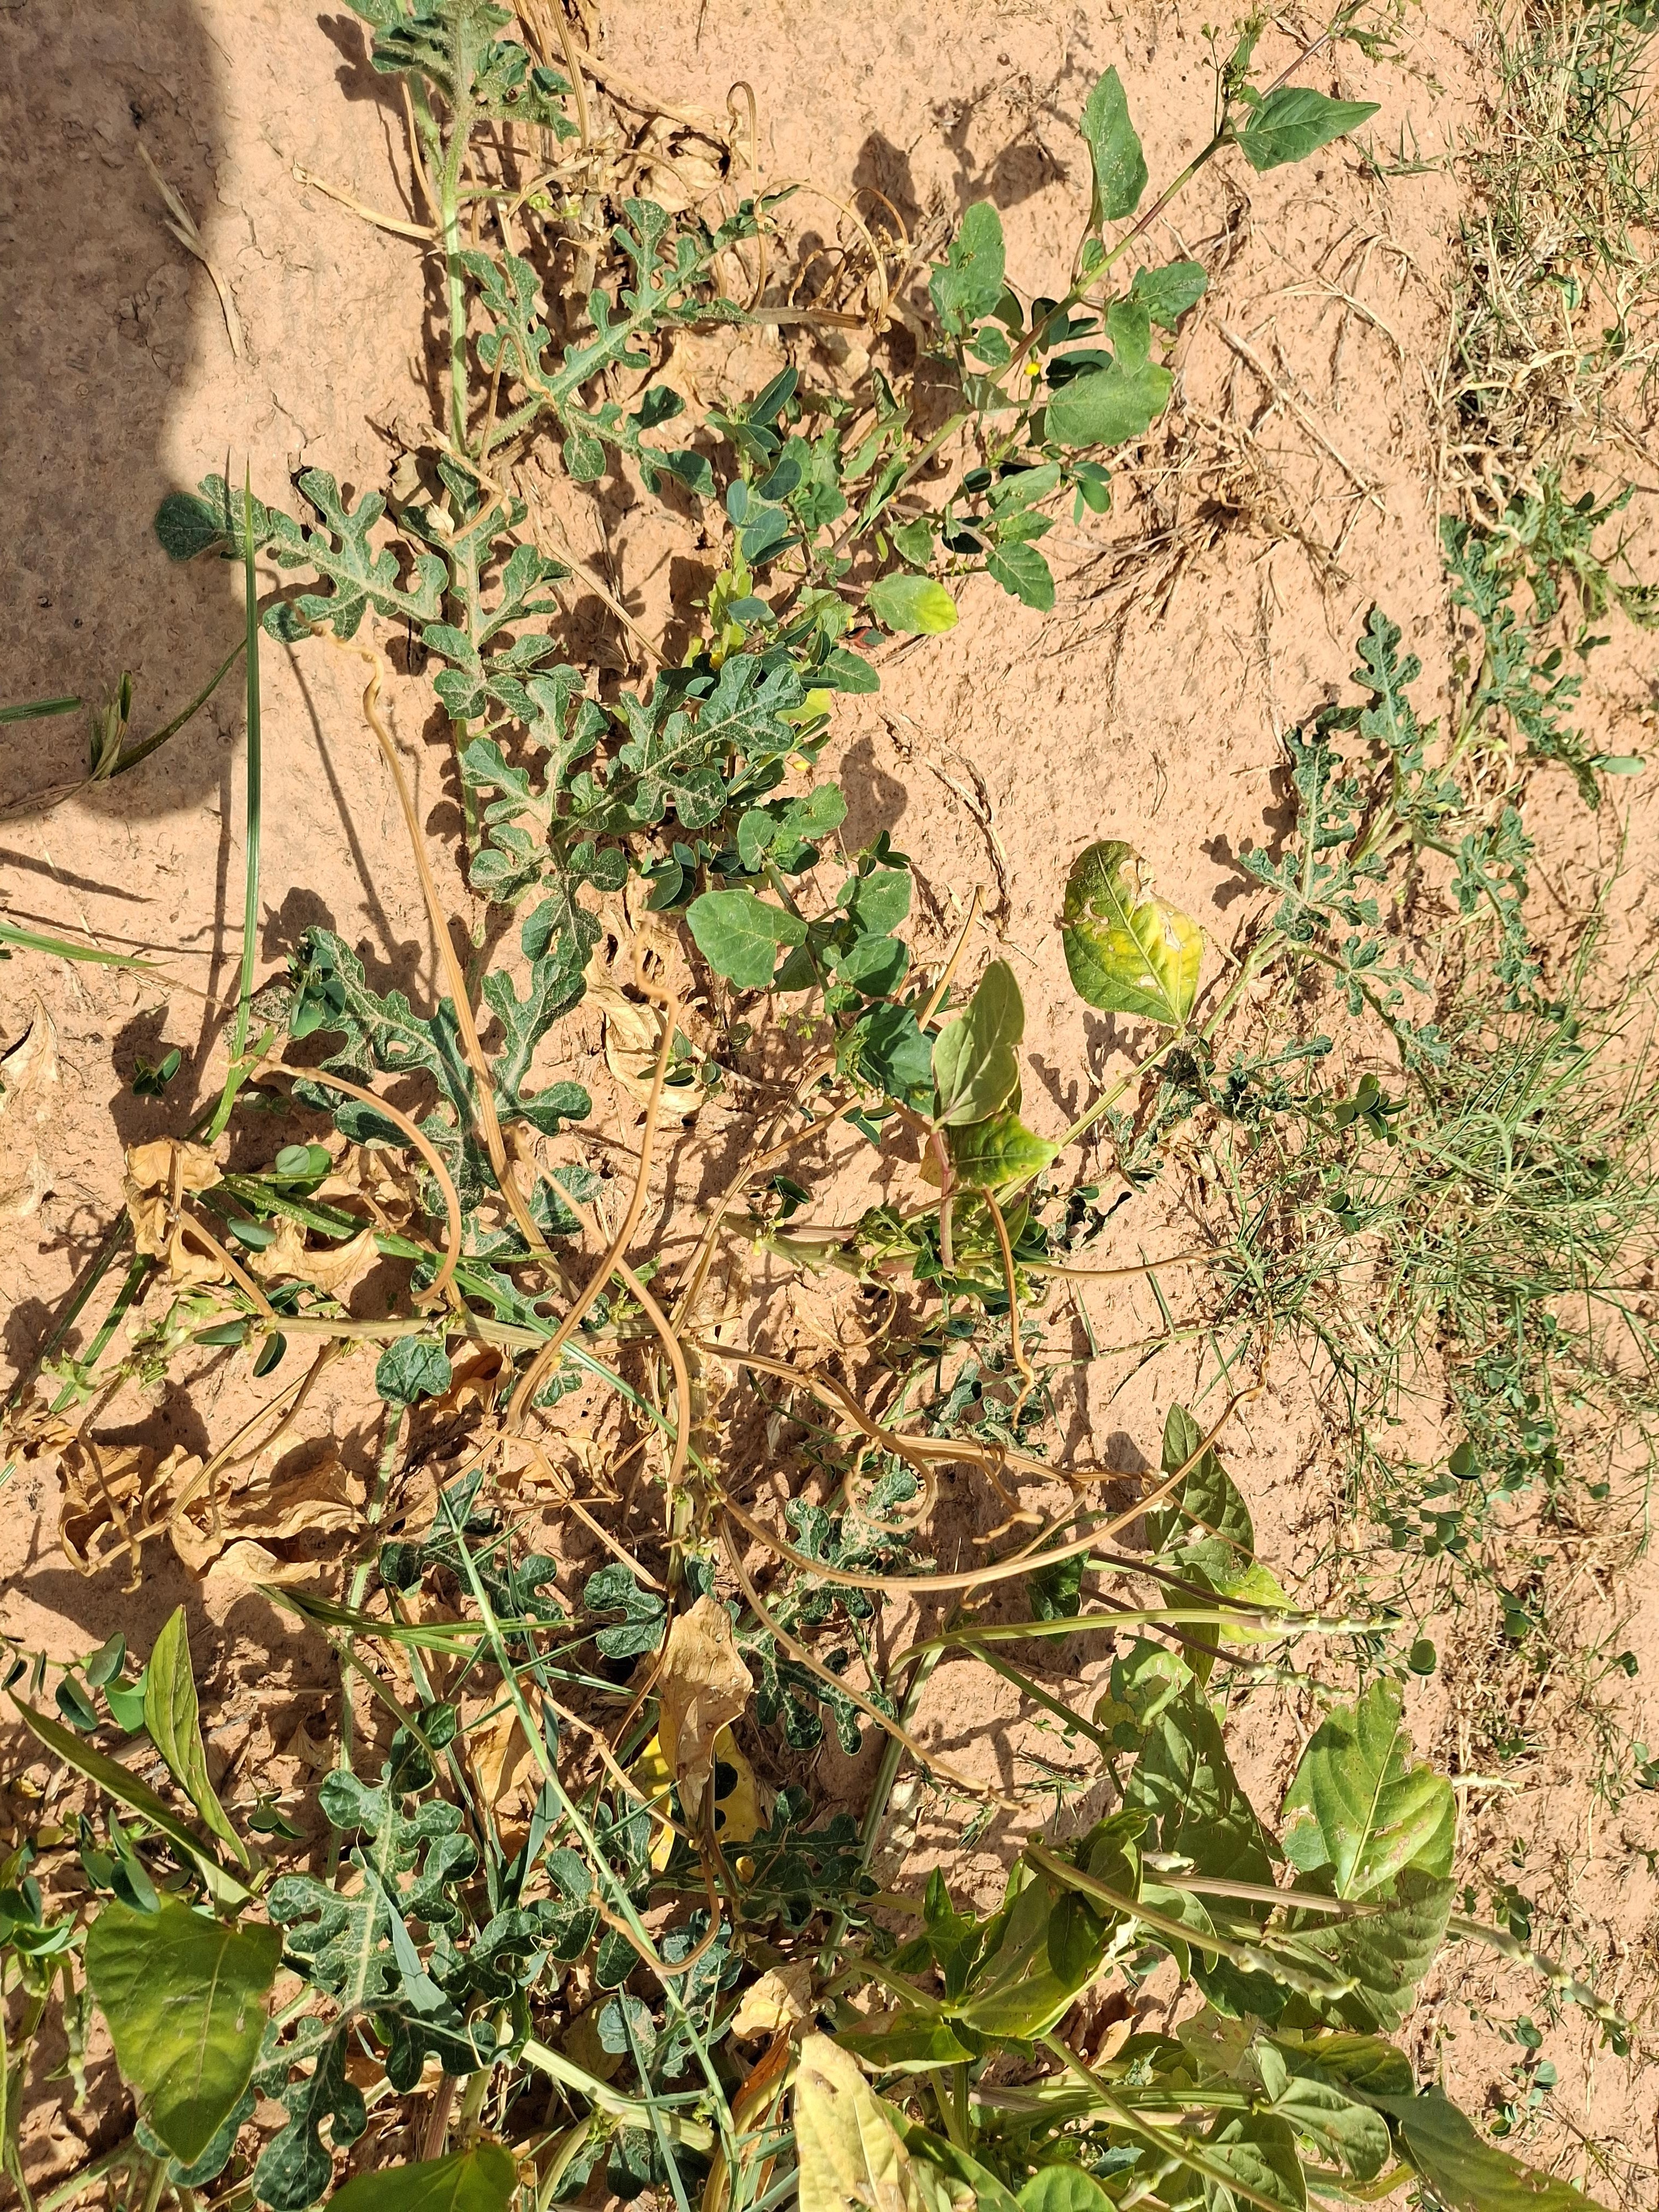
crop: cowpea
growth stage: harvest maturity
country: Nigeria
